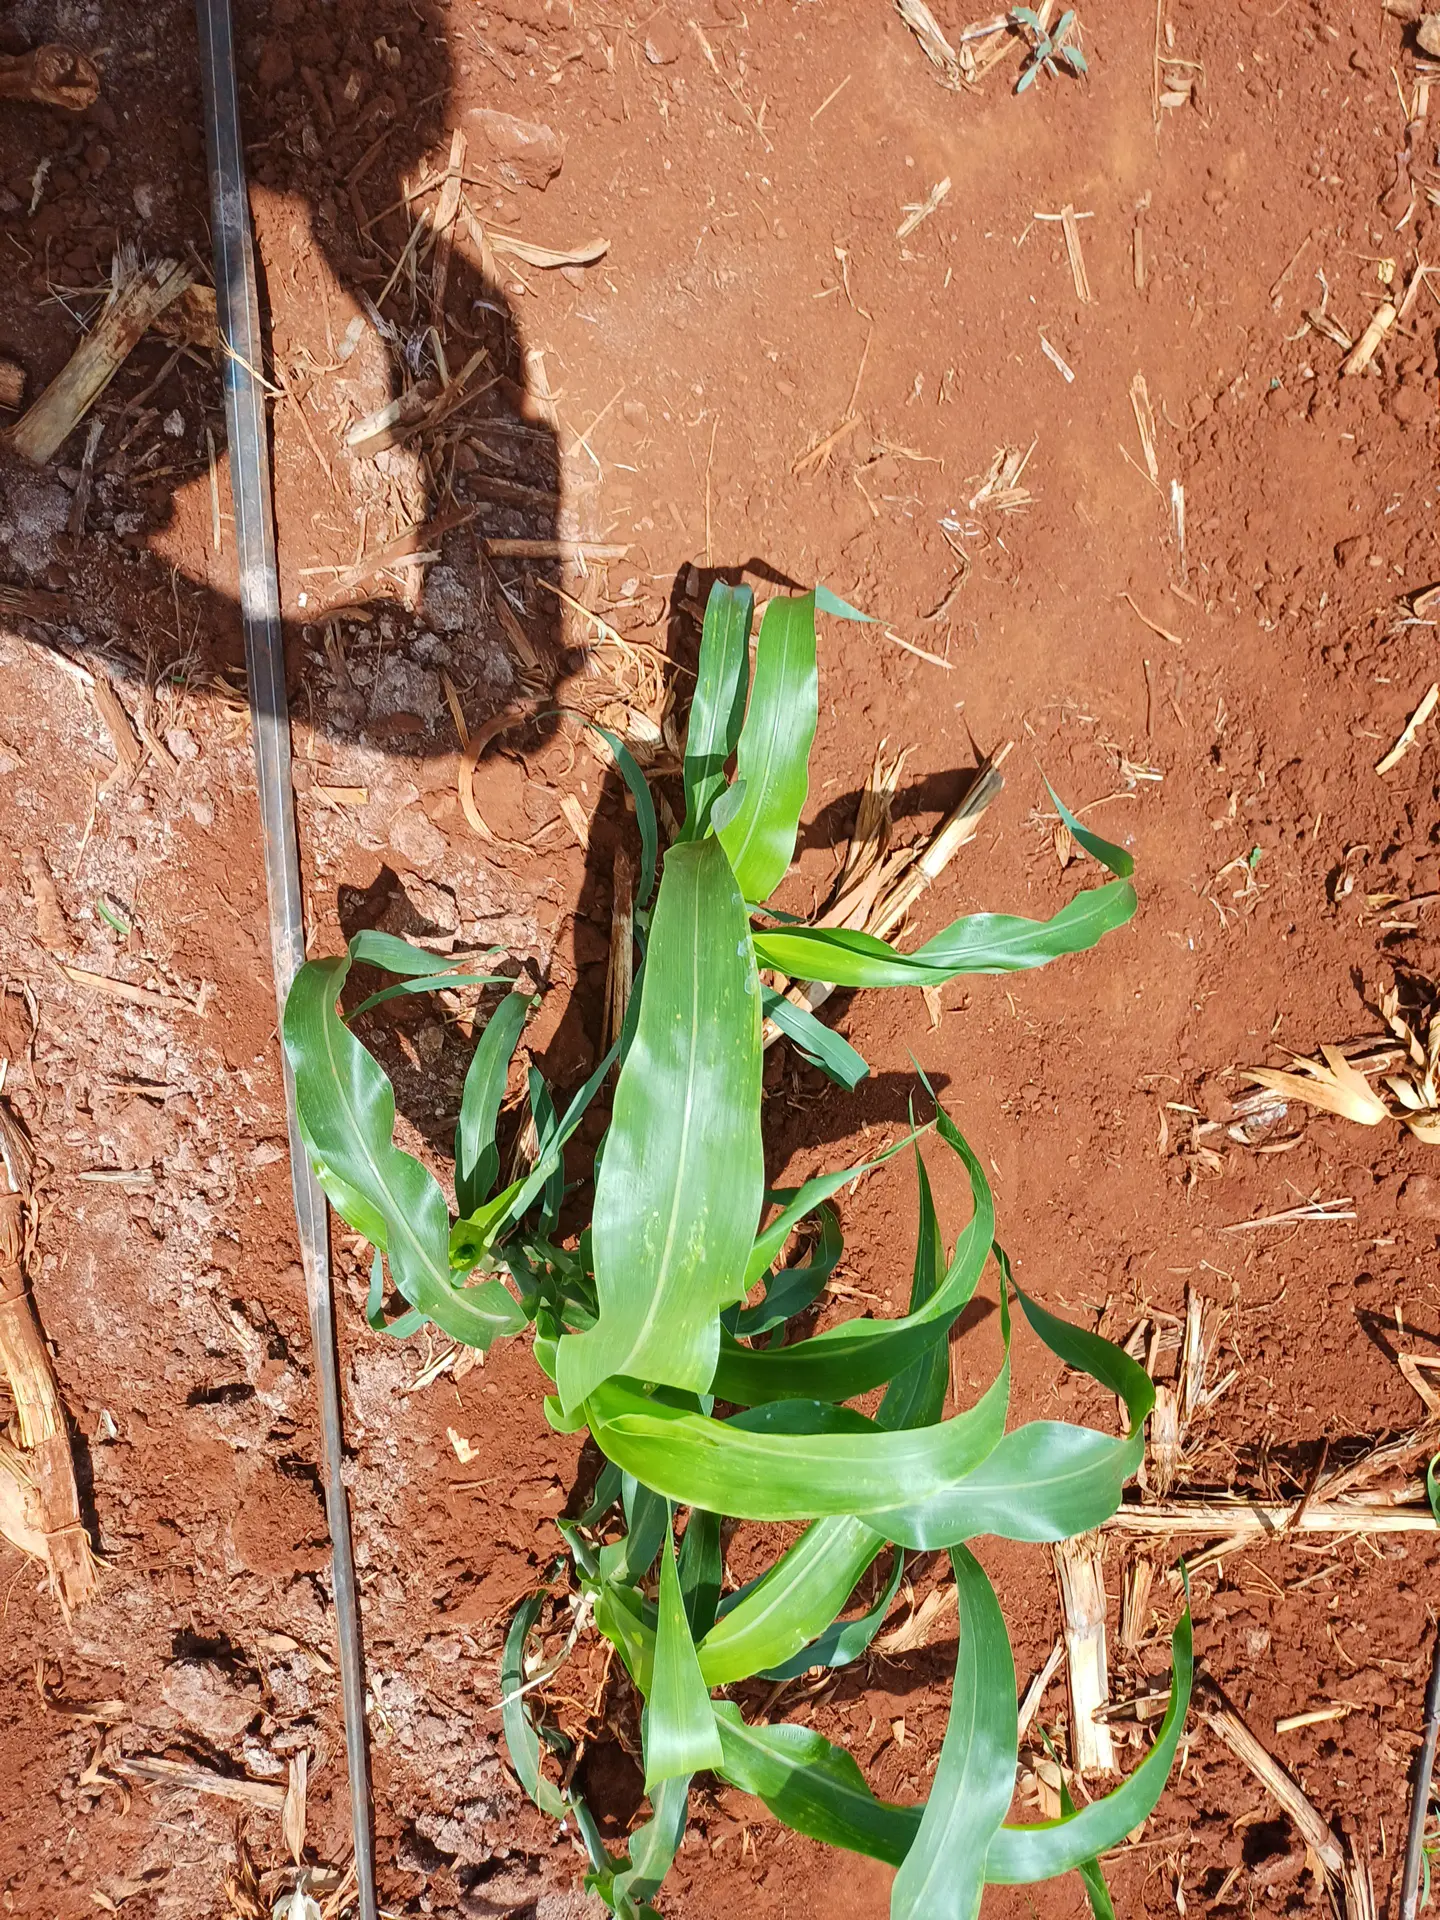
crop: sorghum
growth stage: vegetative
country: Kenya
